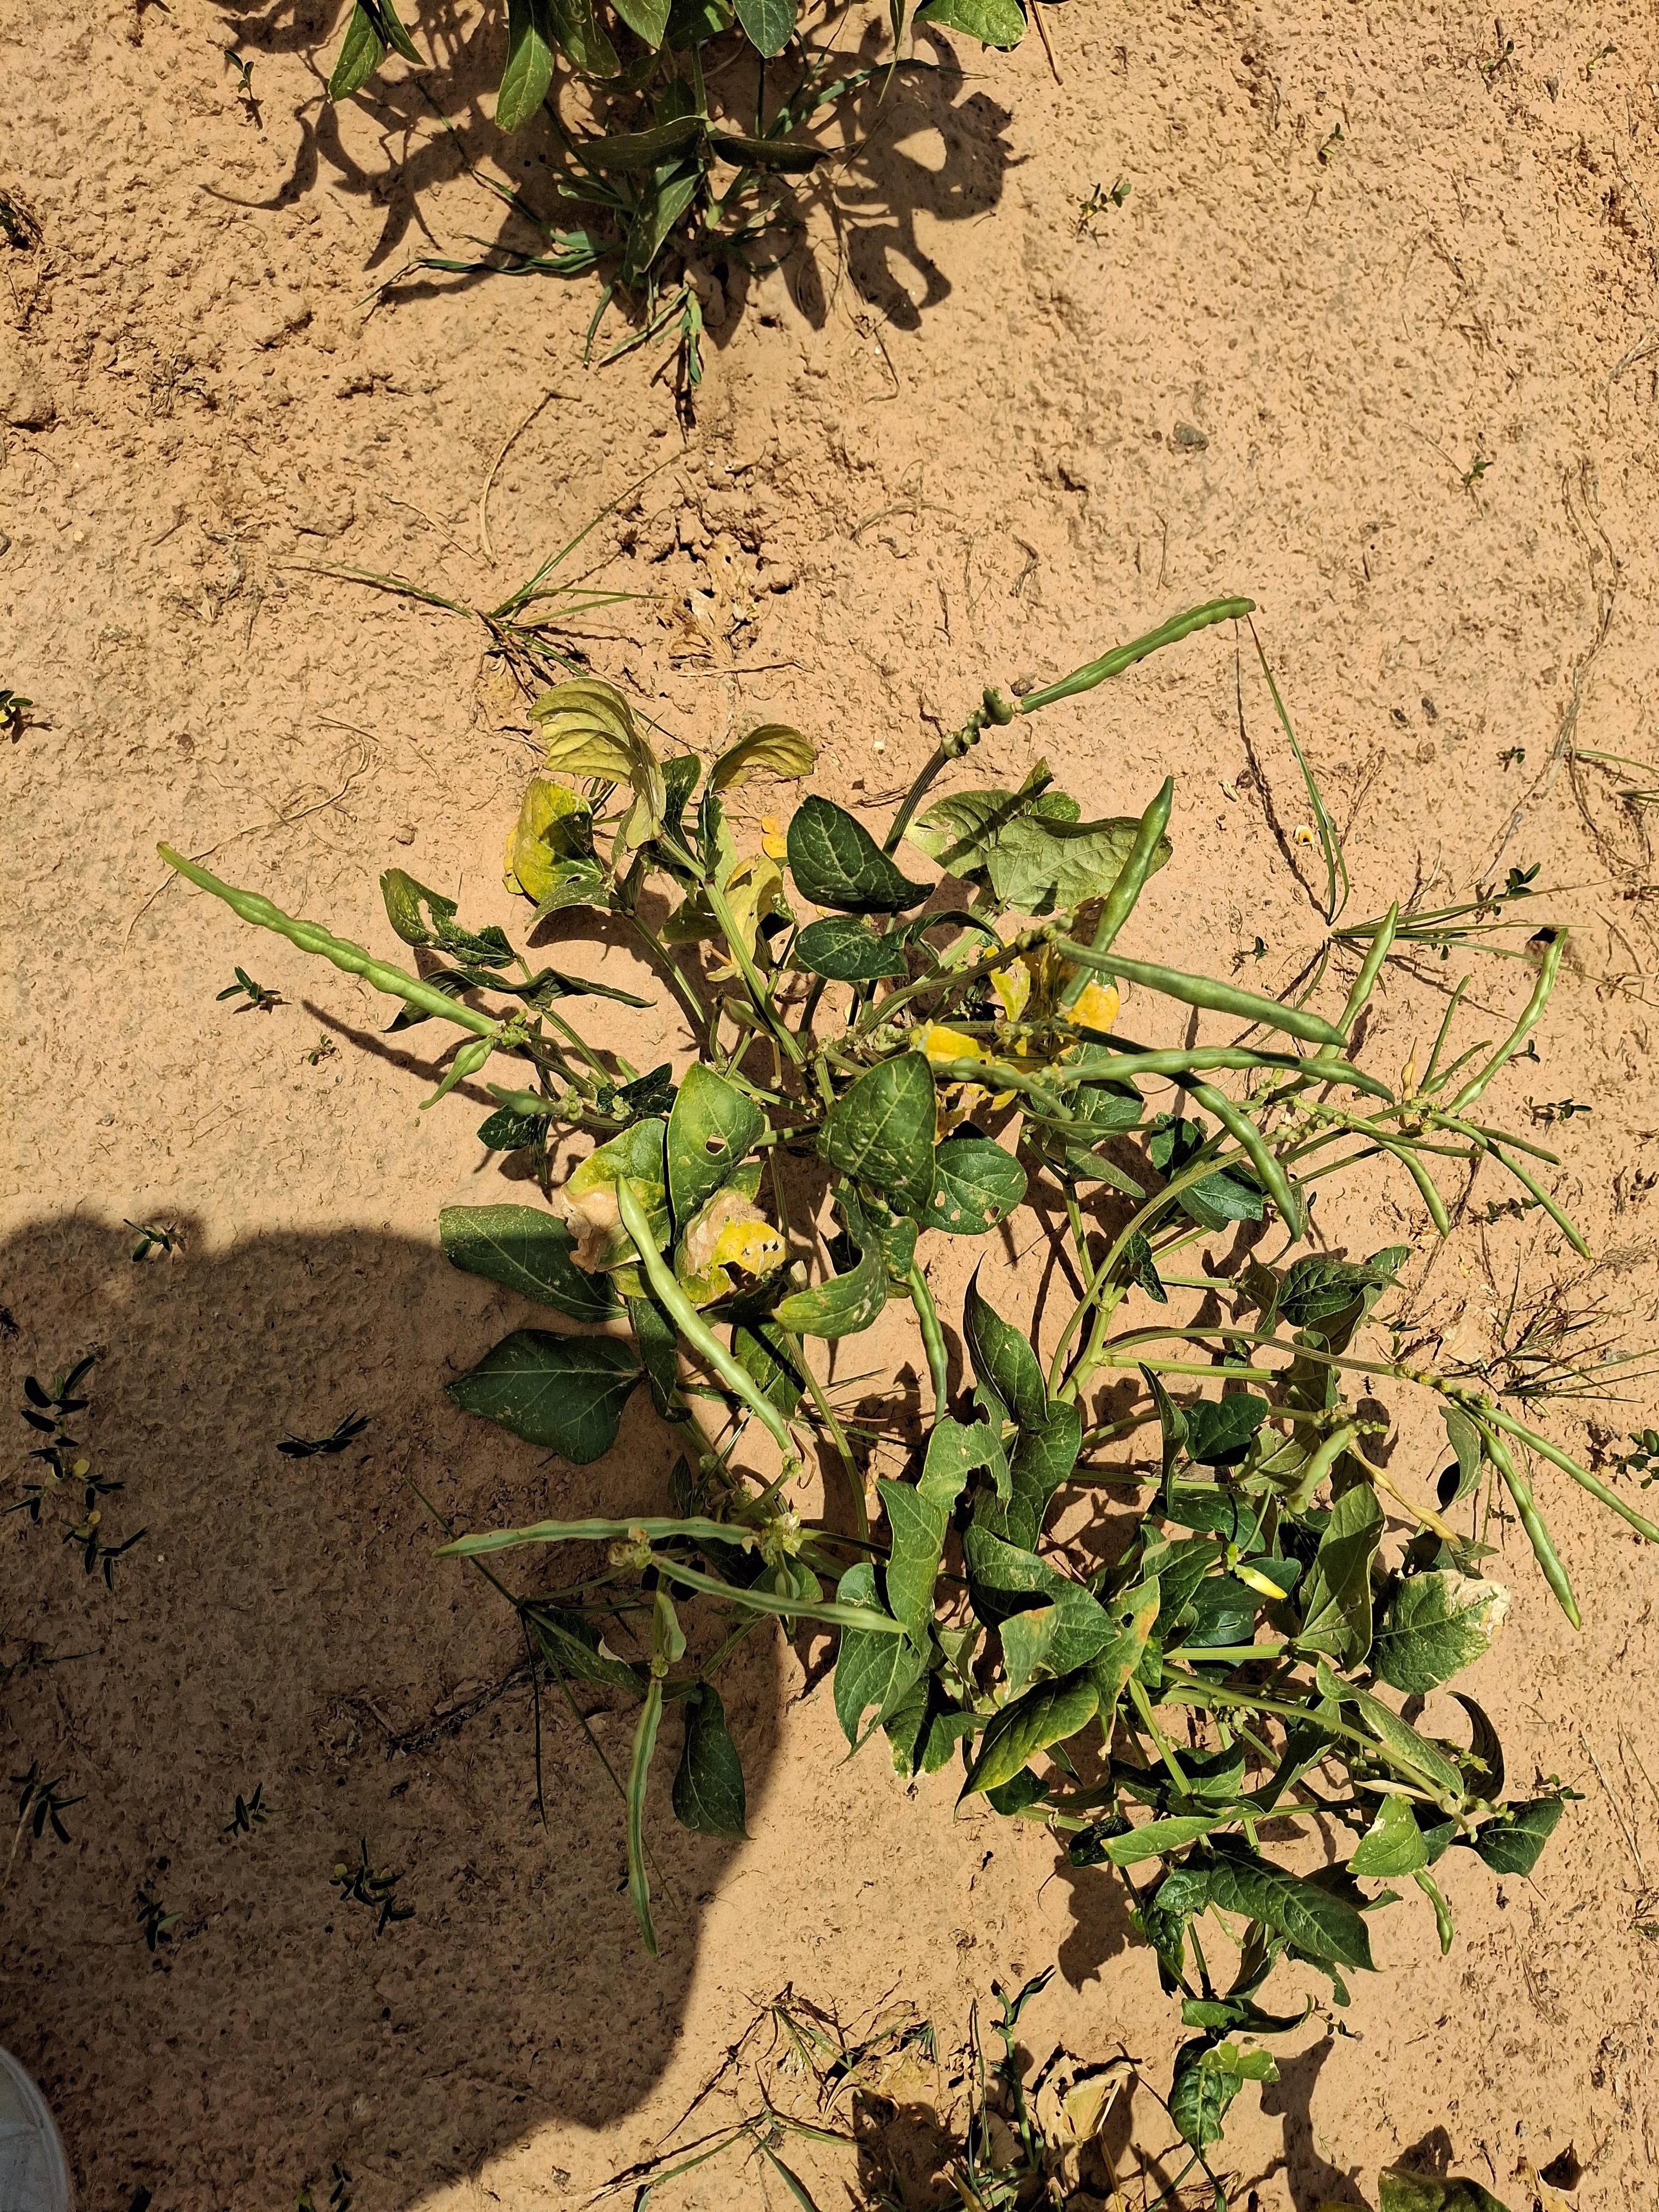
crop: cowpea
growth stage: harvest maturity
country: Nigeria
